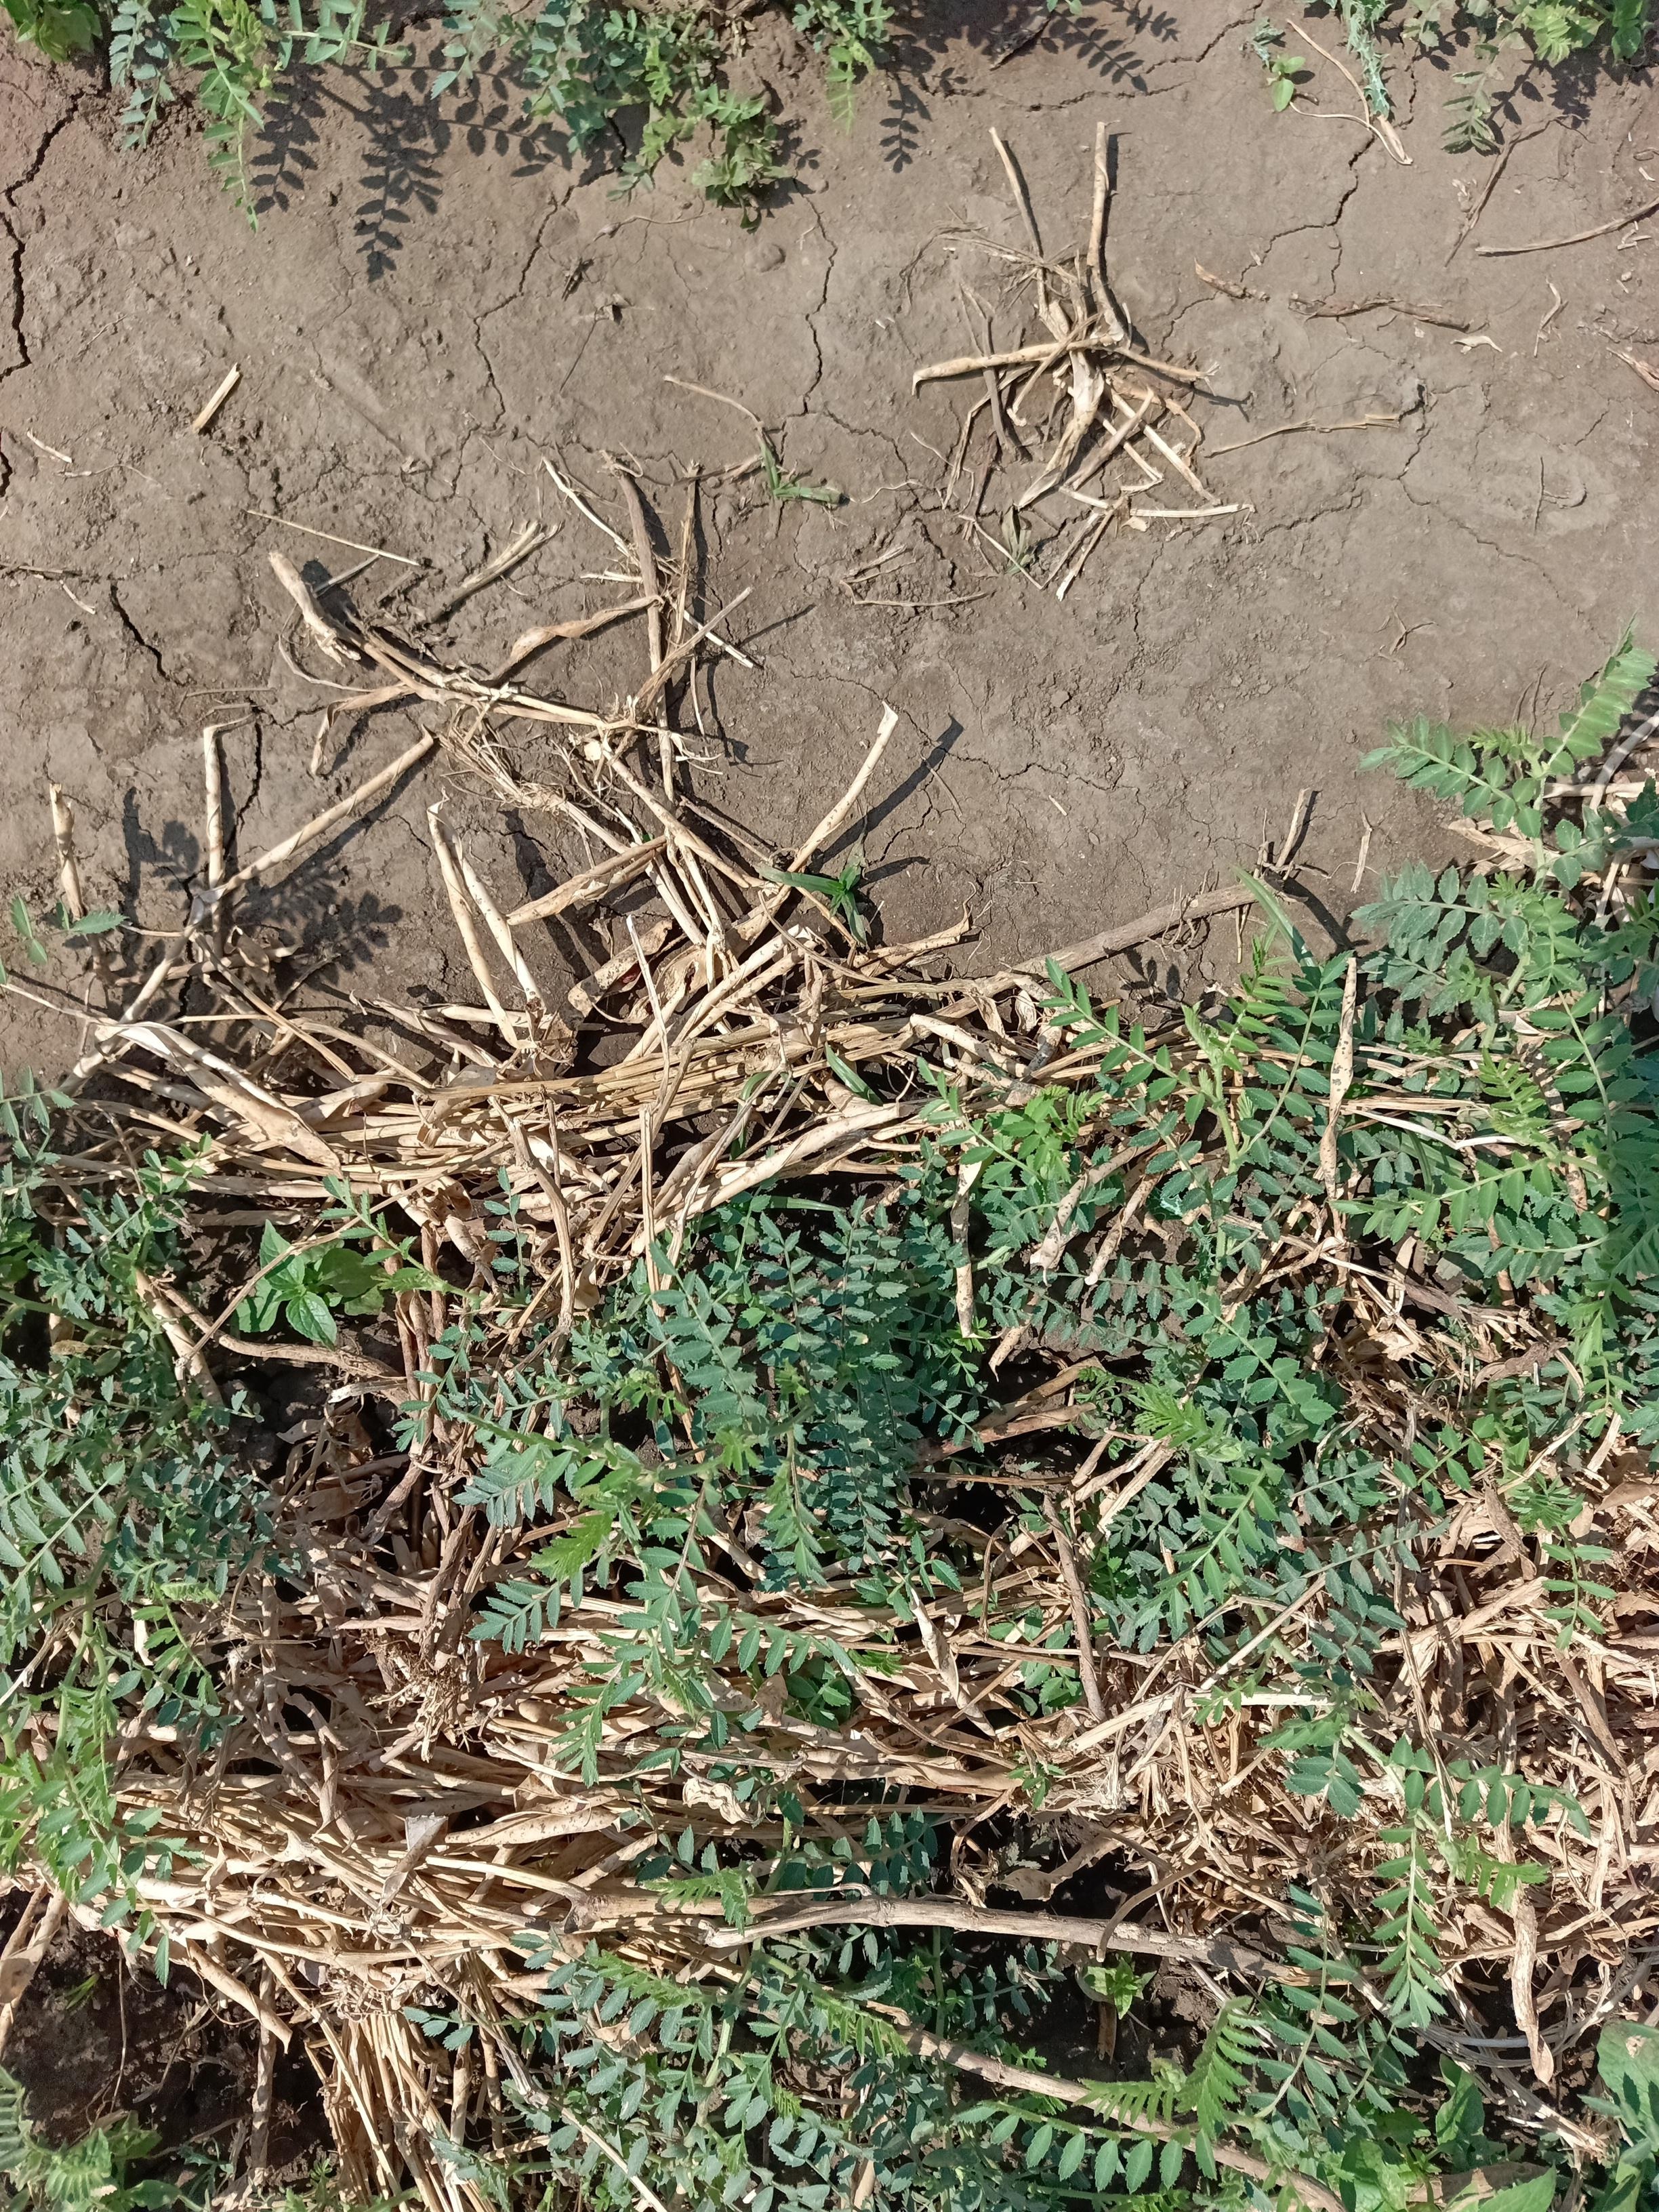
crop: chickpea
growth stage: vegetative
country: Tanzania
